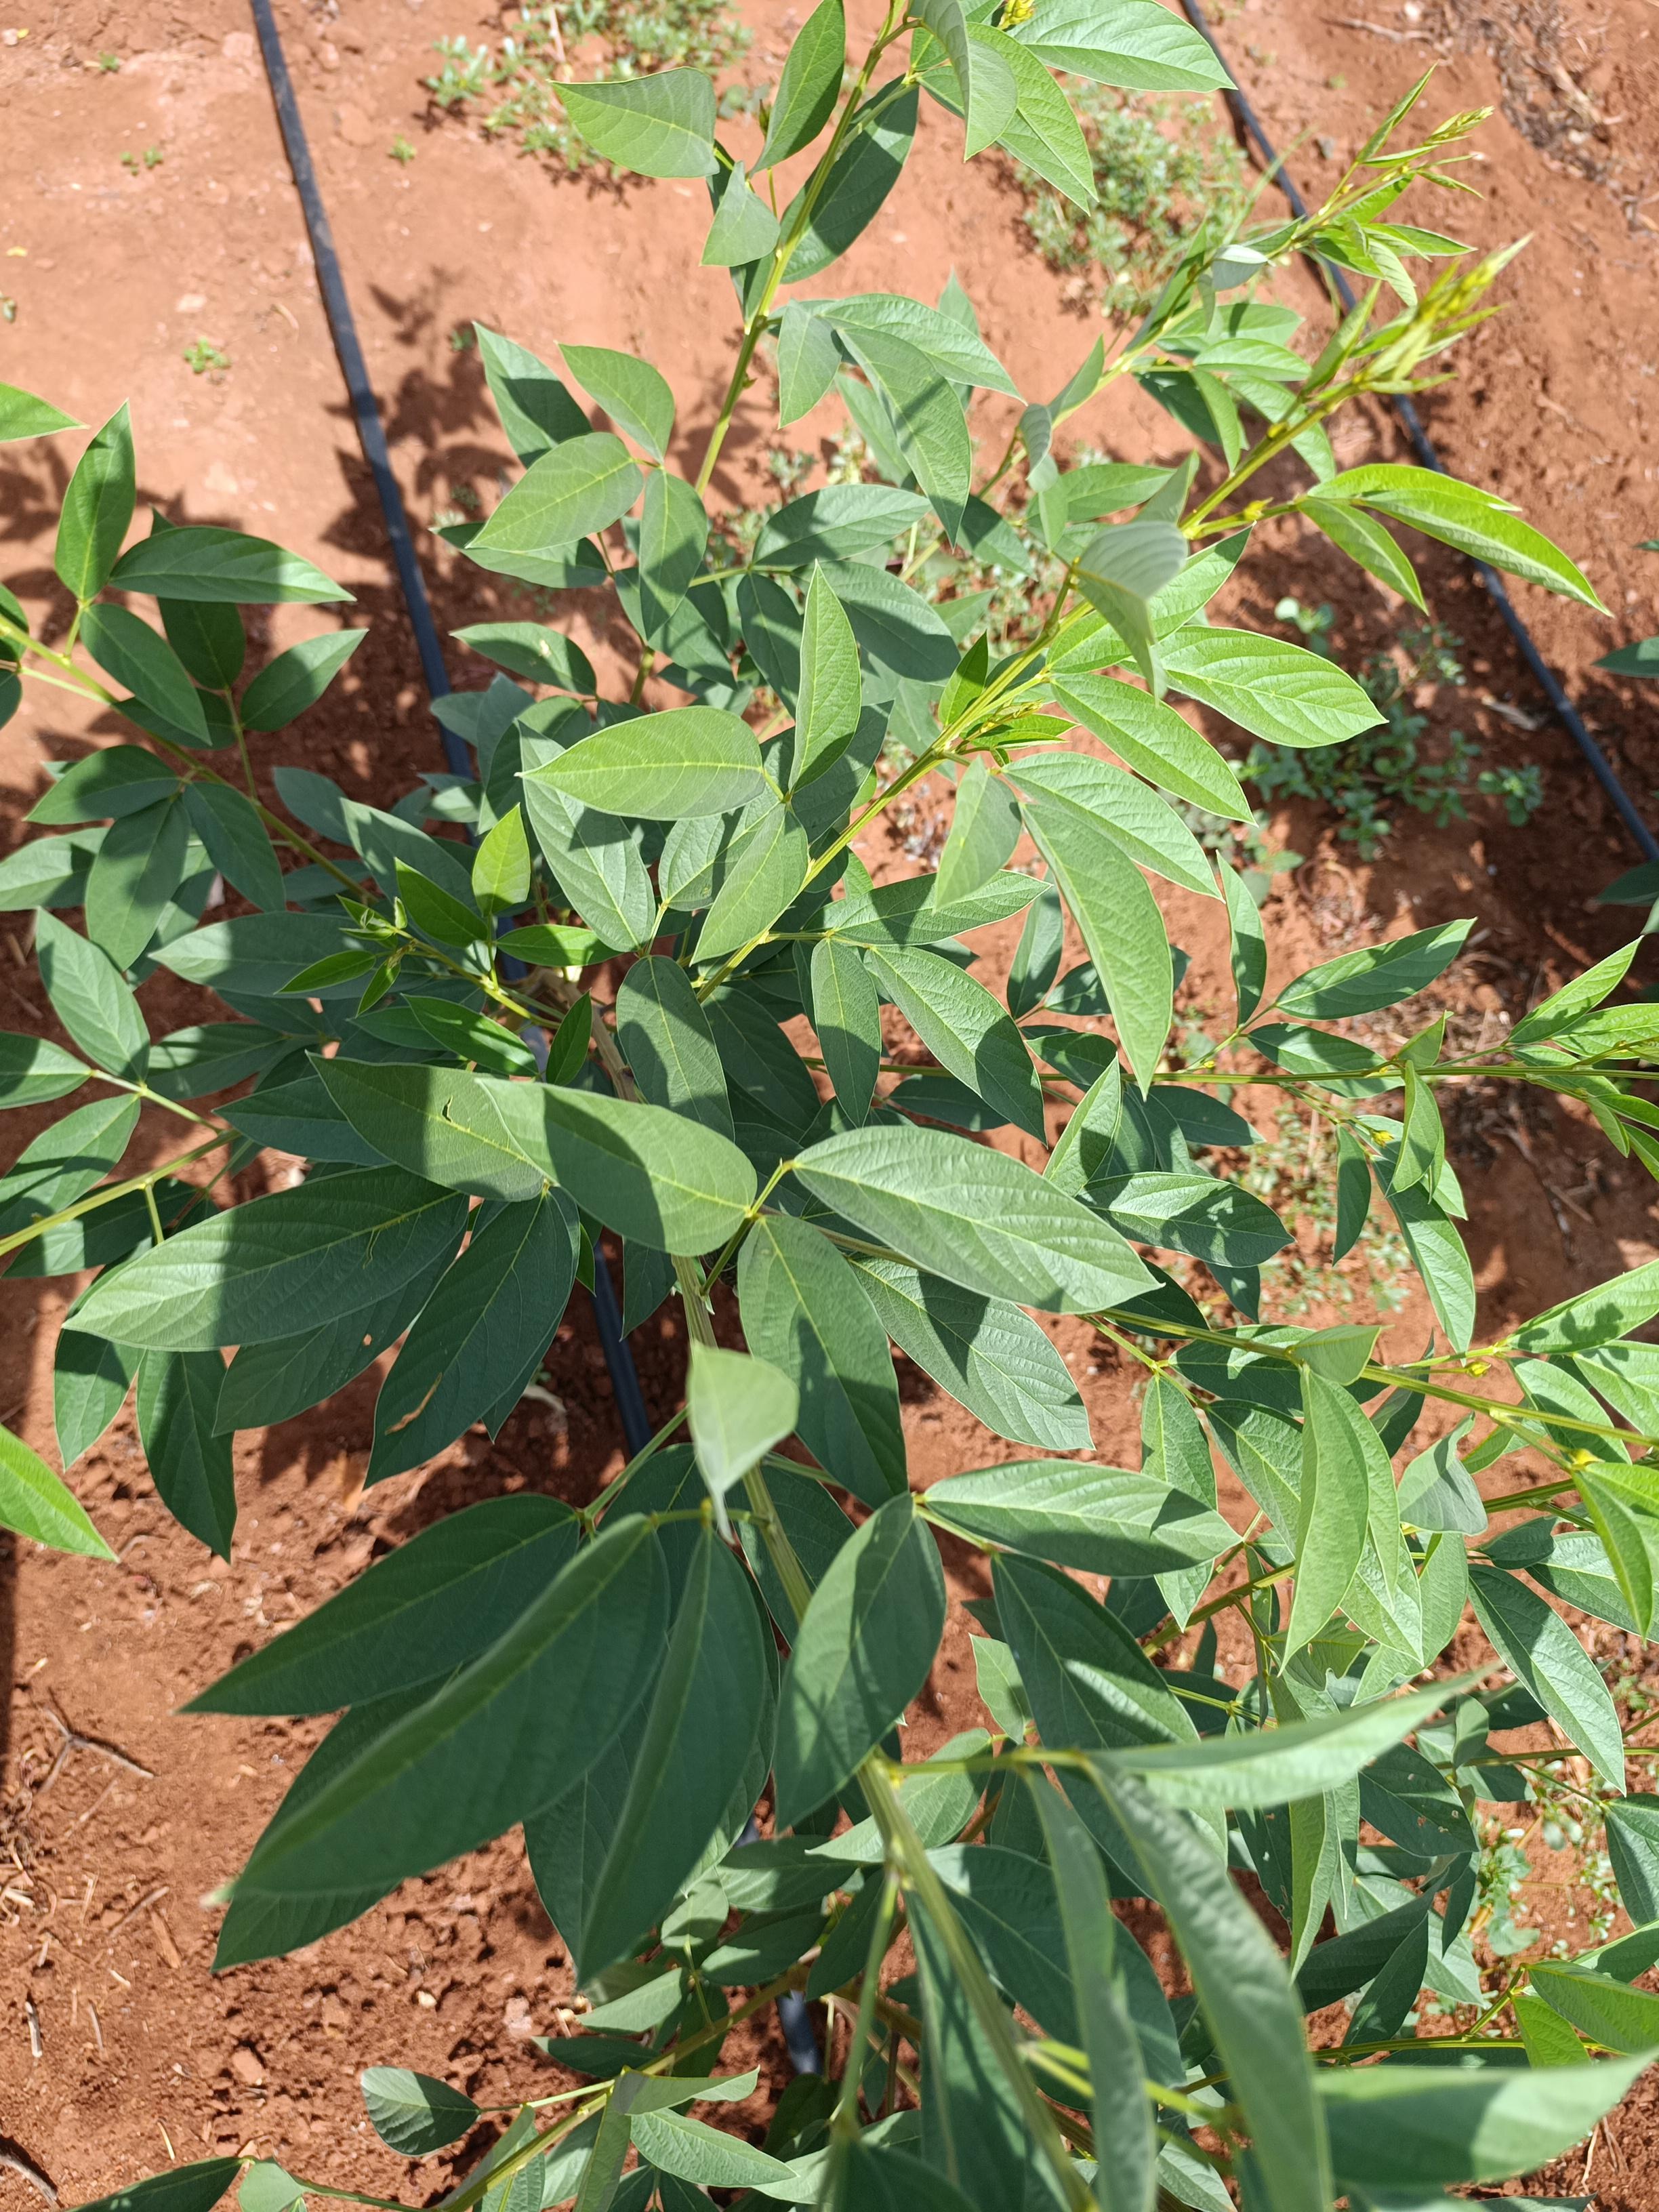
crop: pigeonpea
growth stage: flowering
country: Kenya
